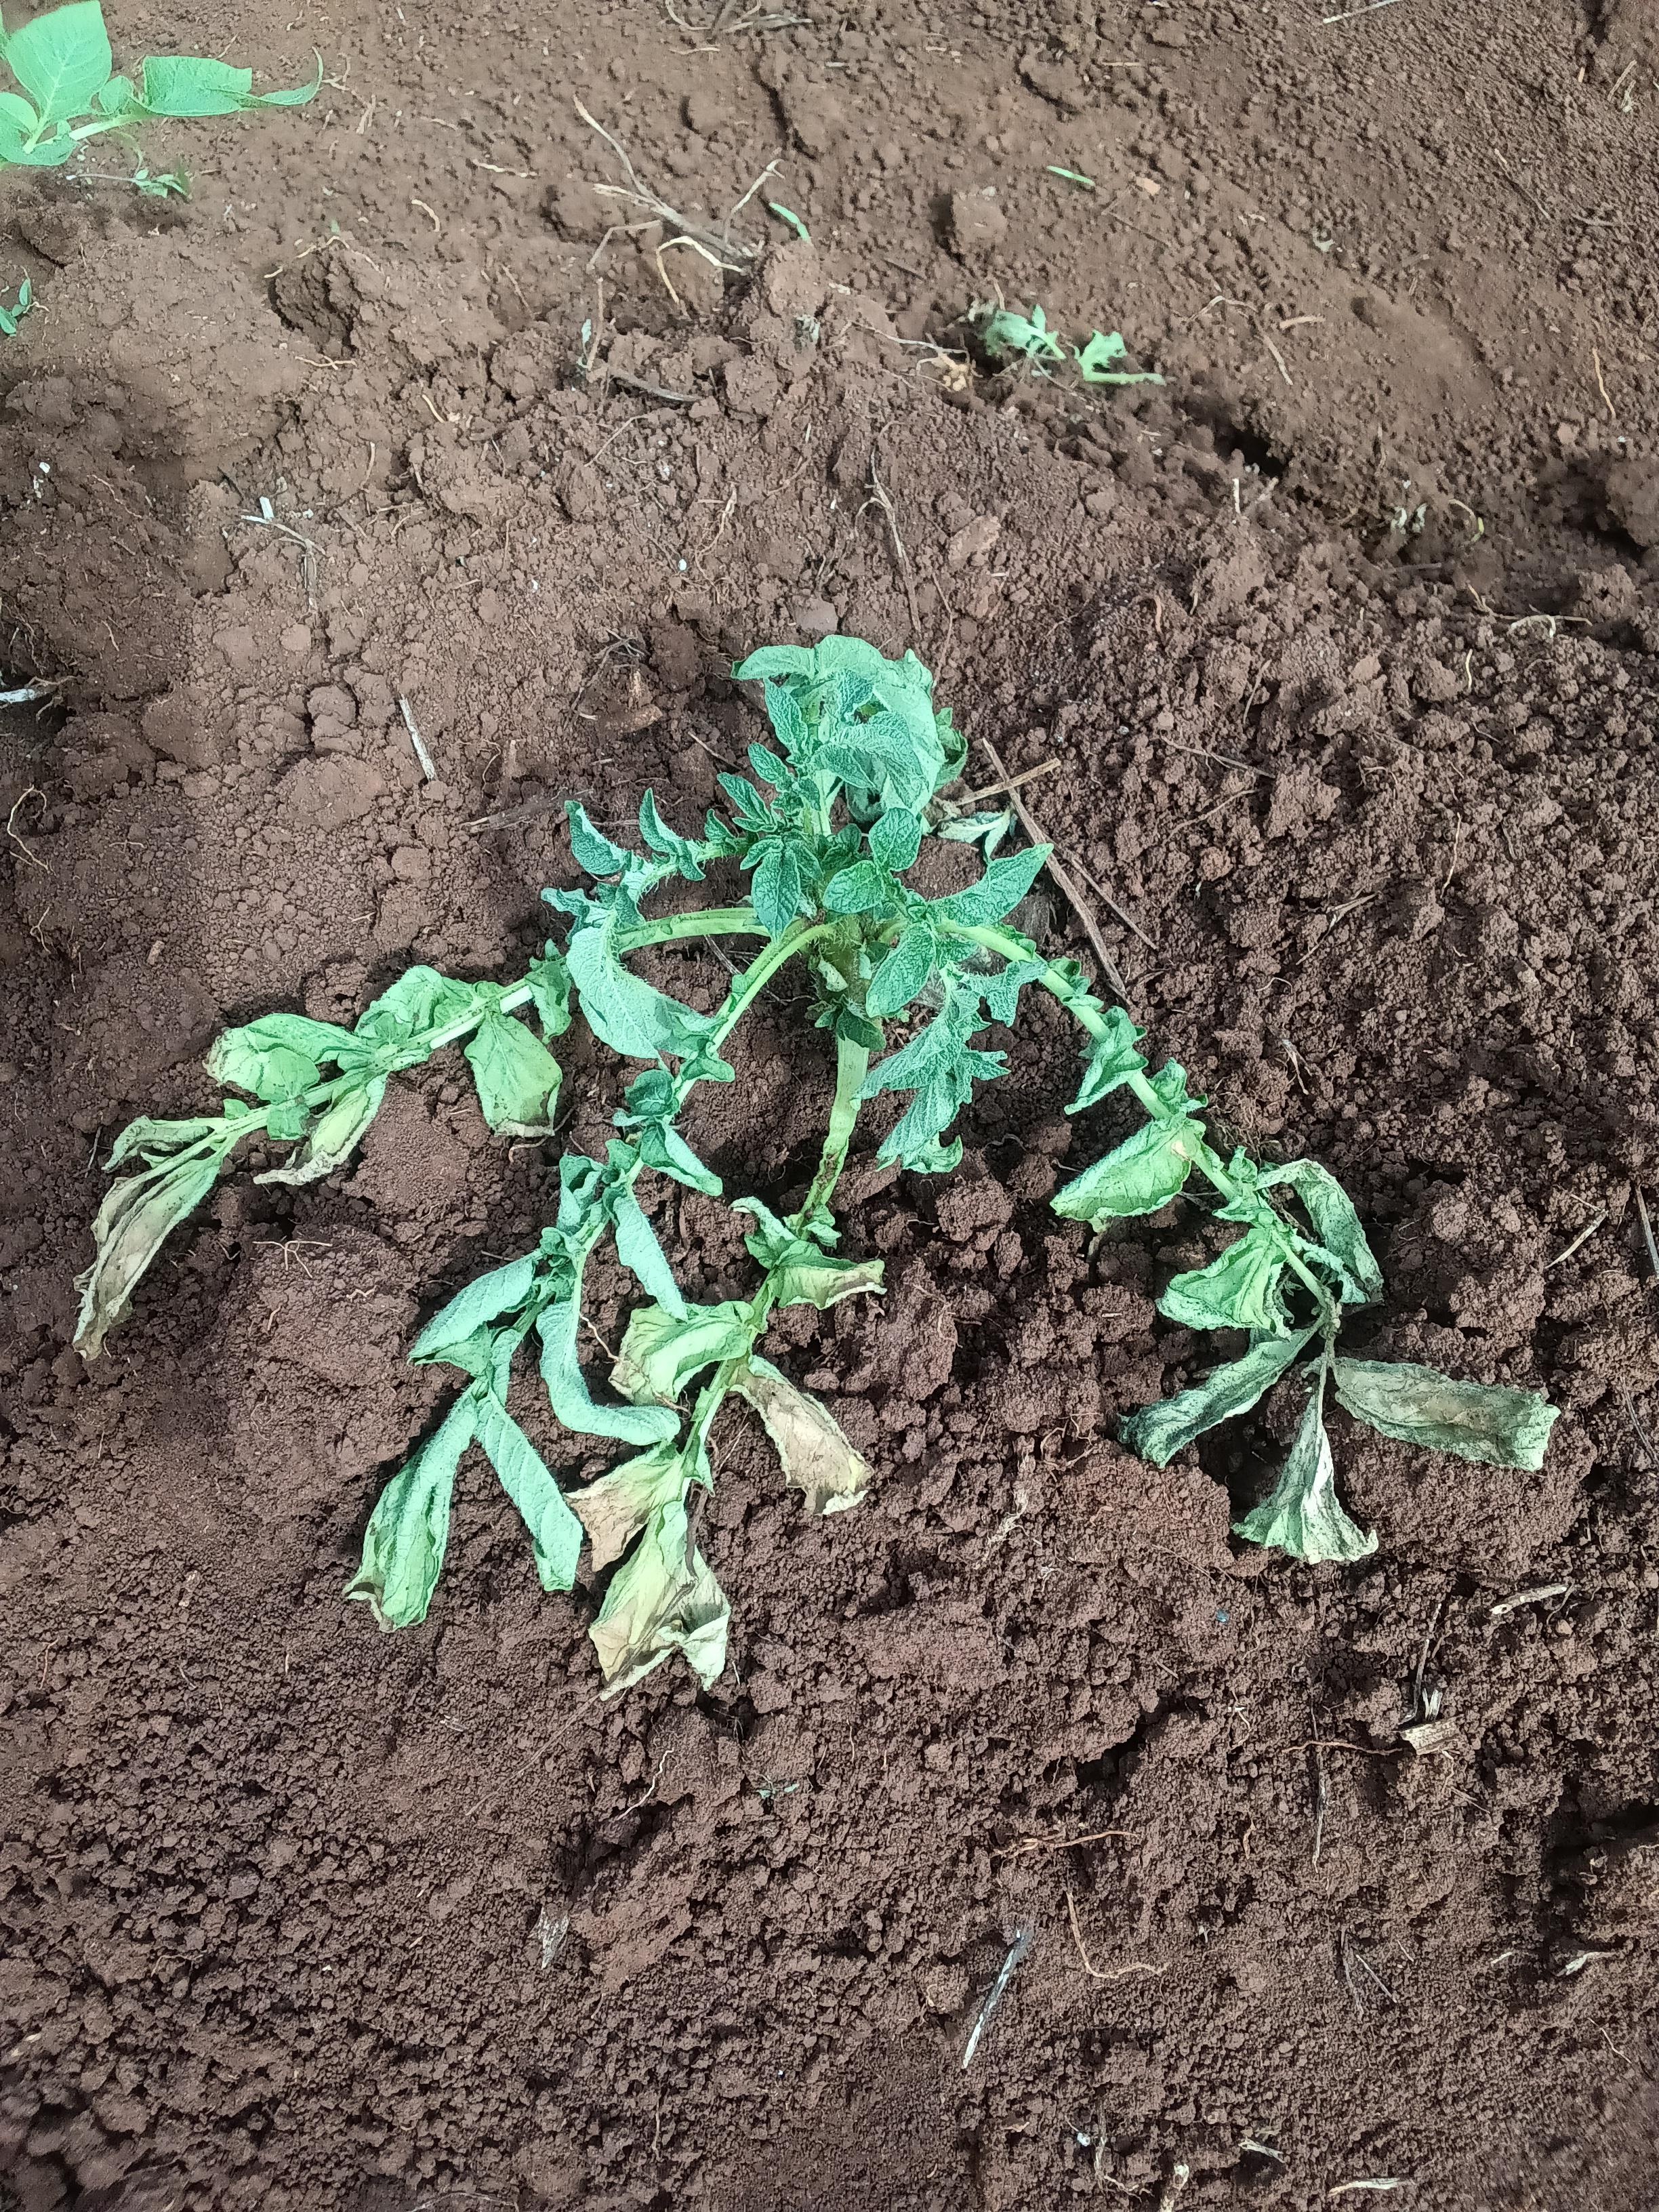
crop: potato
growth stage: vegetative
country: Kenya
